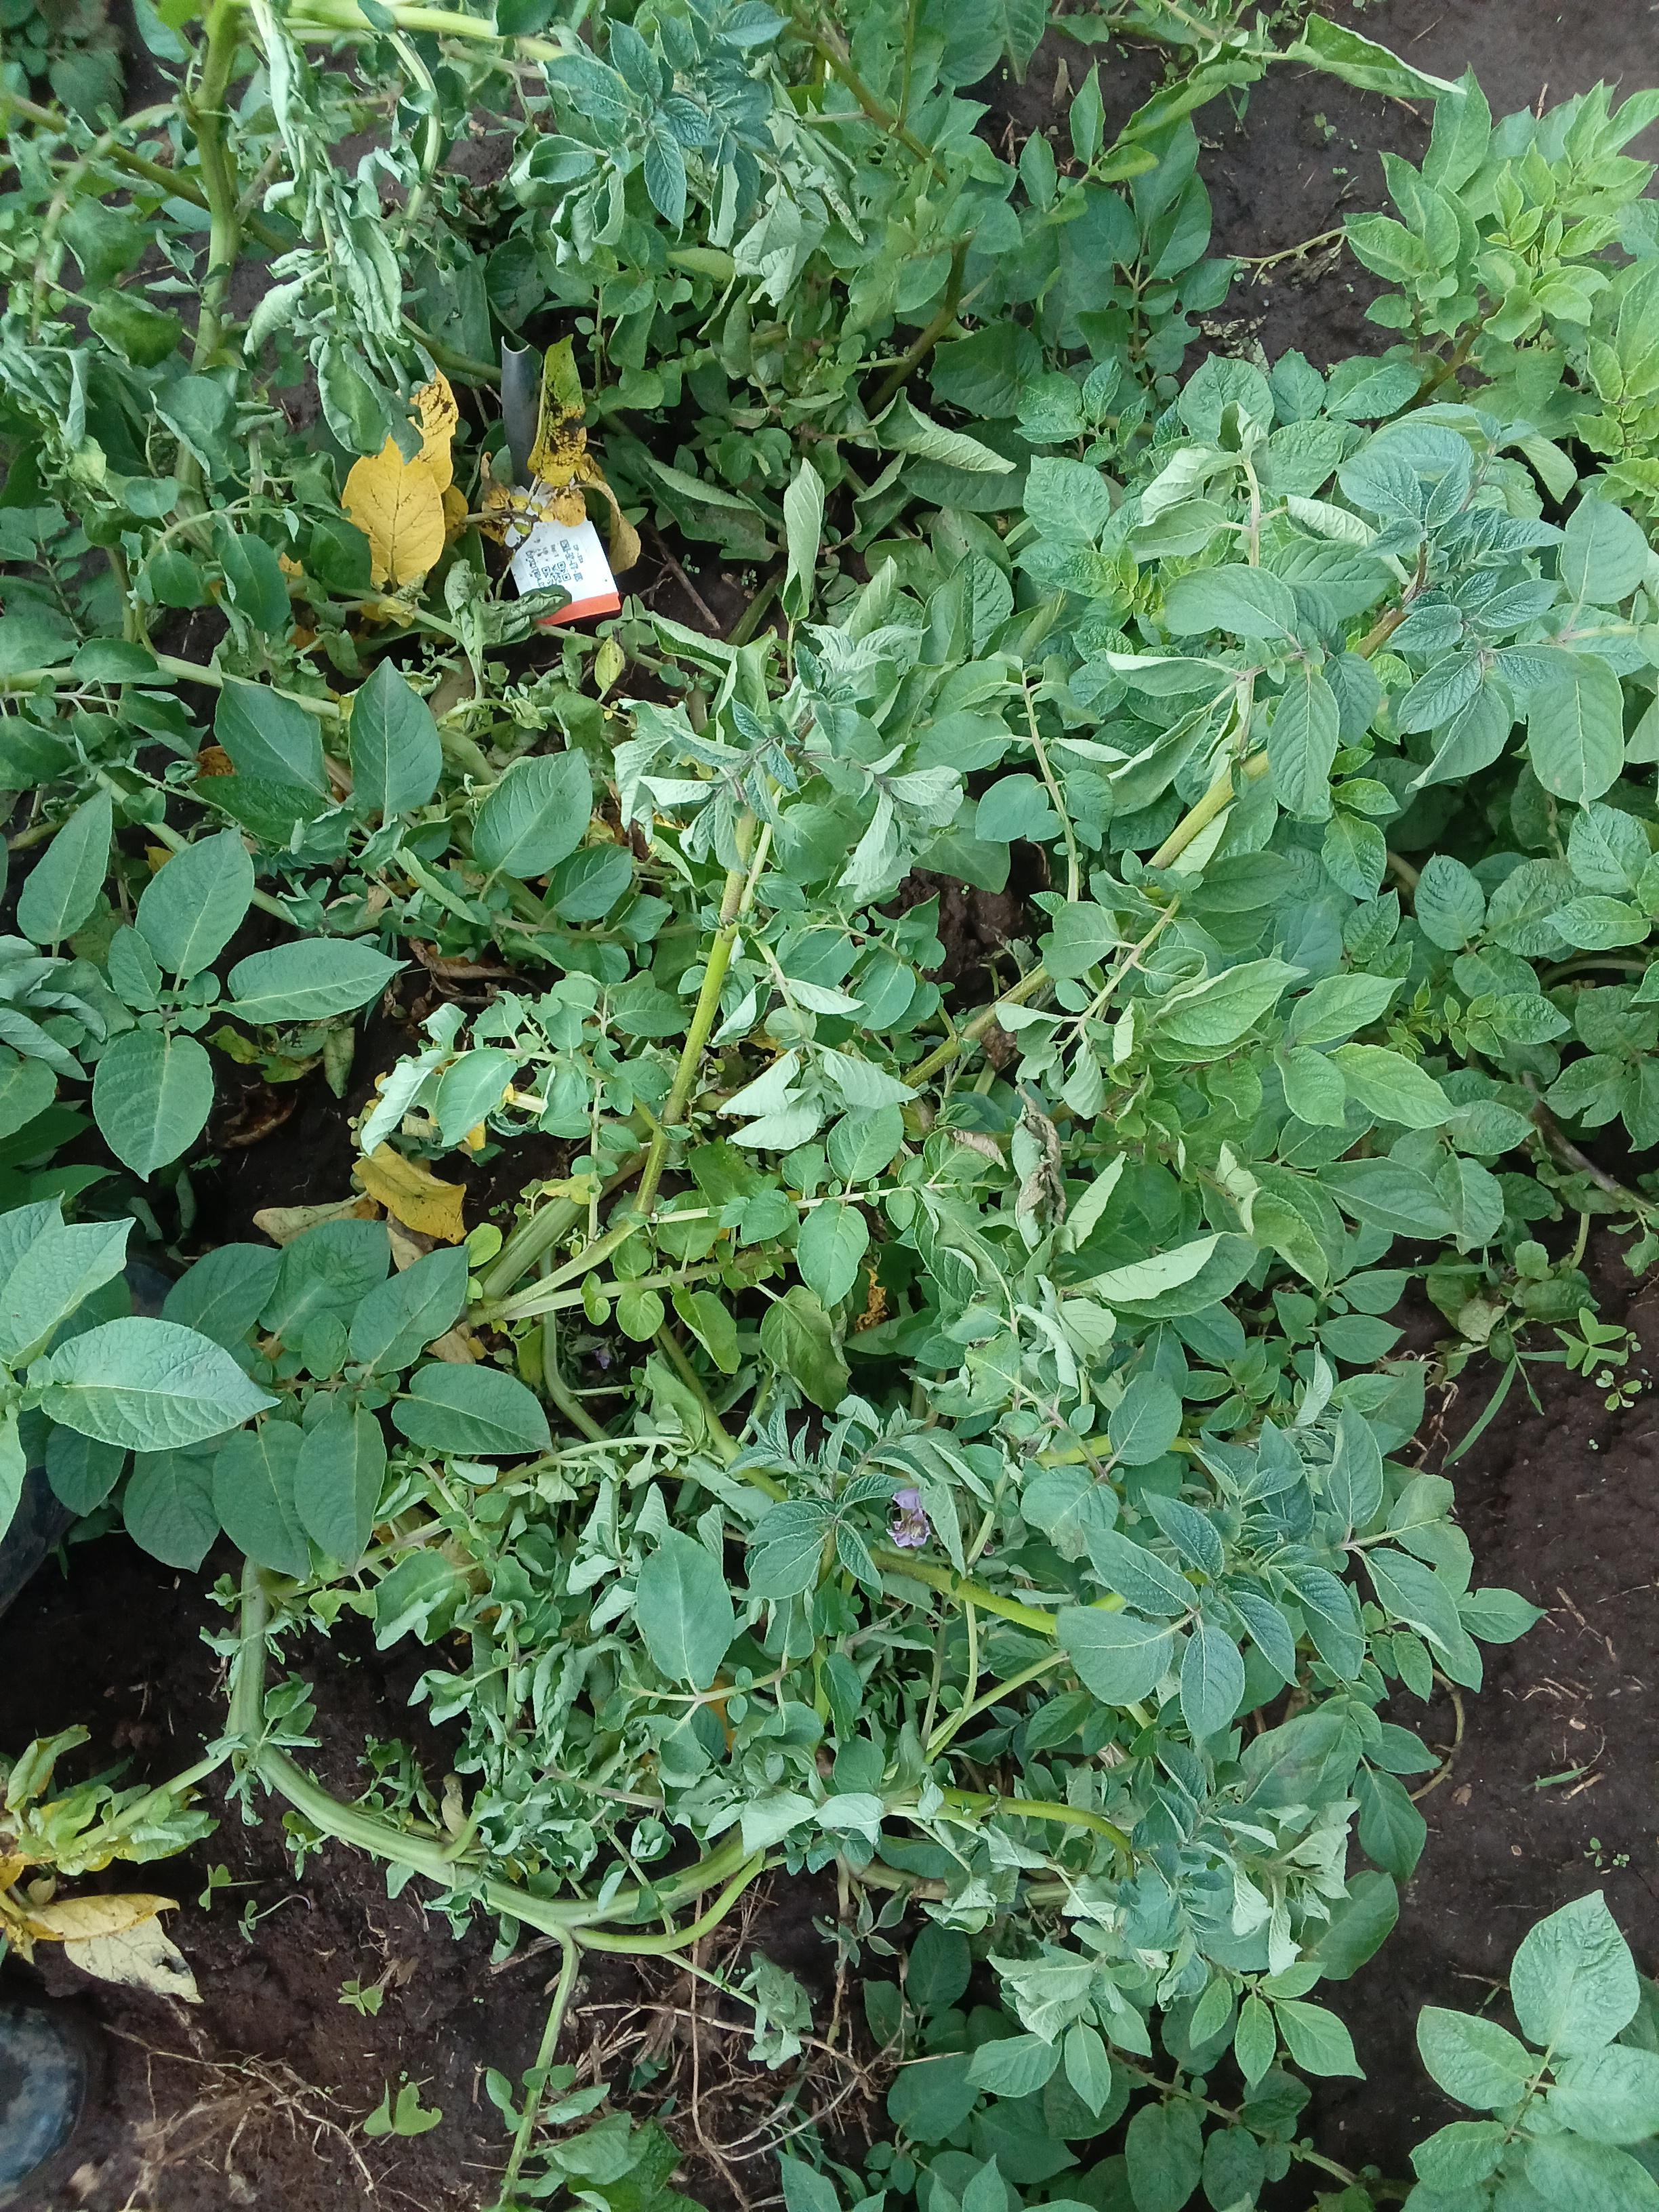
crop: potato
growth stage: flowering
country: Kenya
